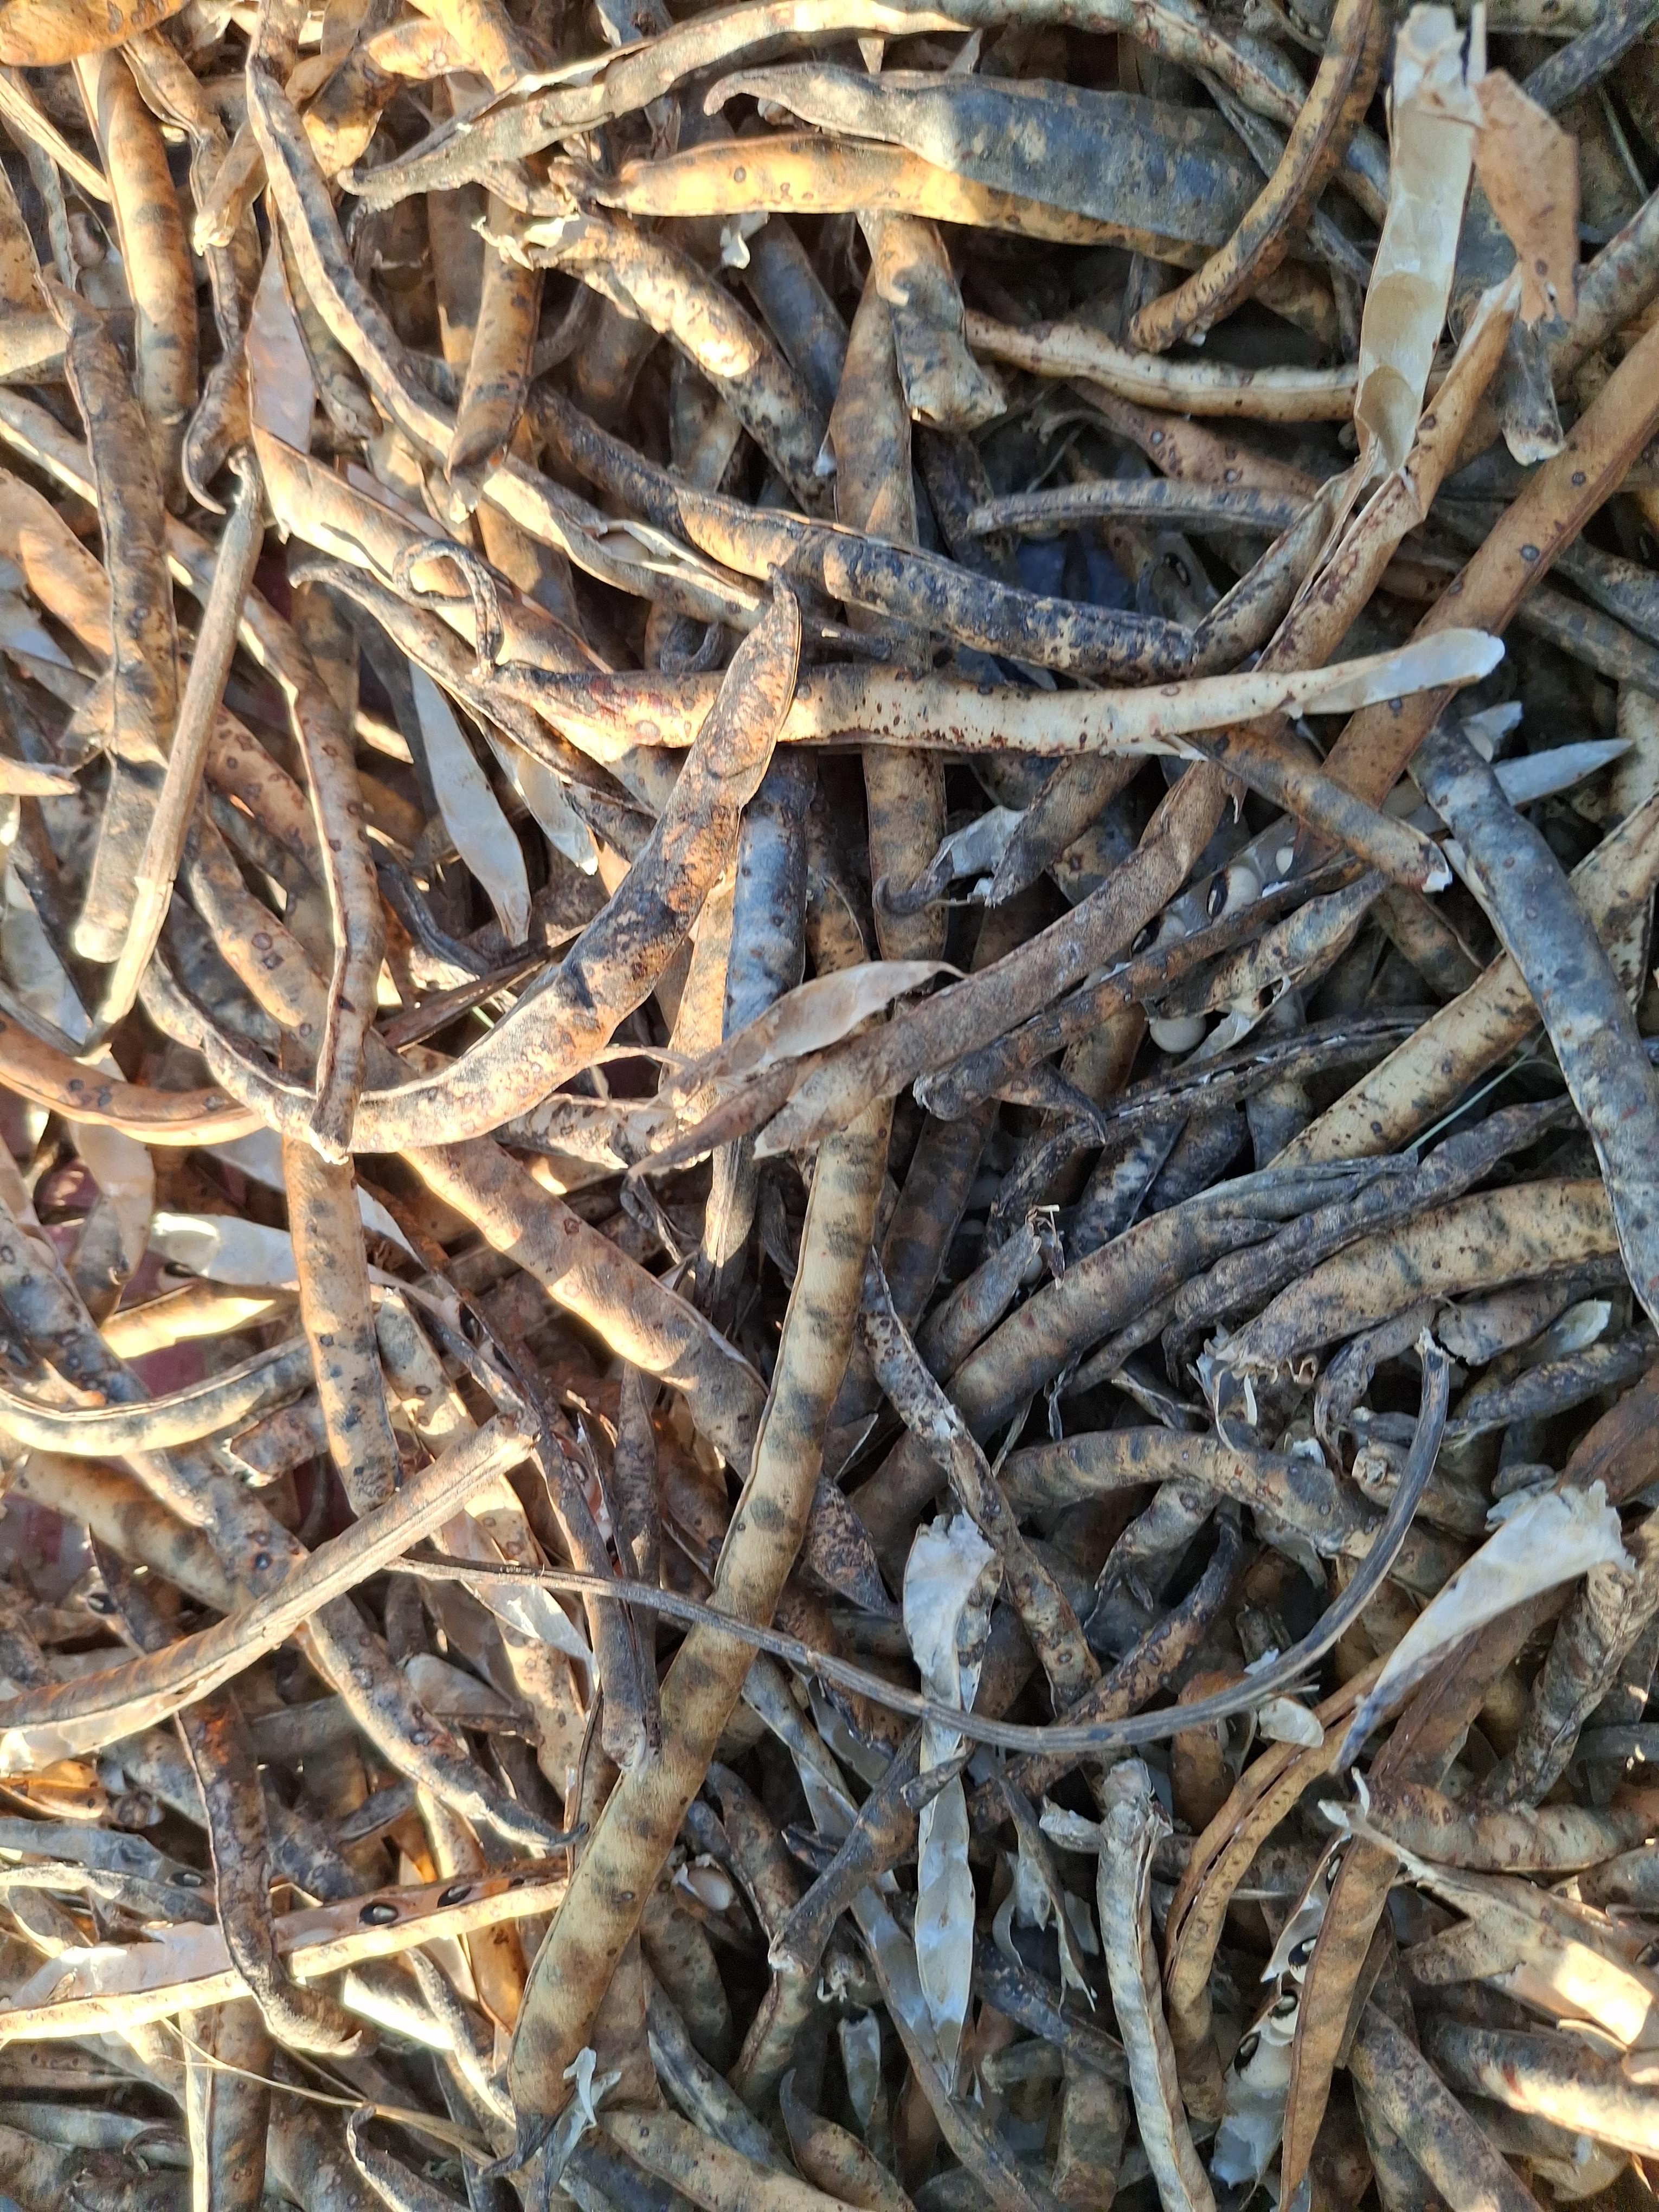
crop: cowpea
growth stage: harvest
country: Nigeria
